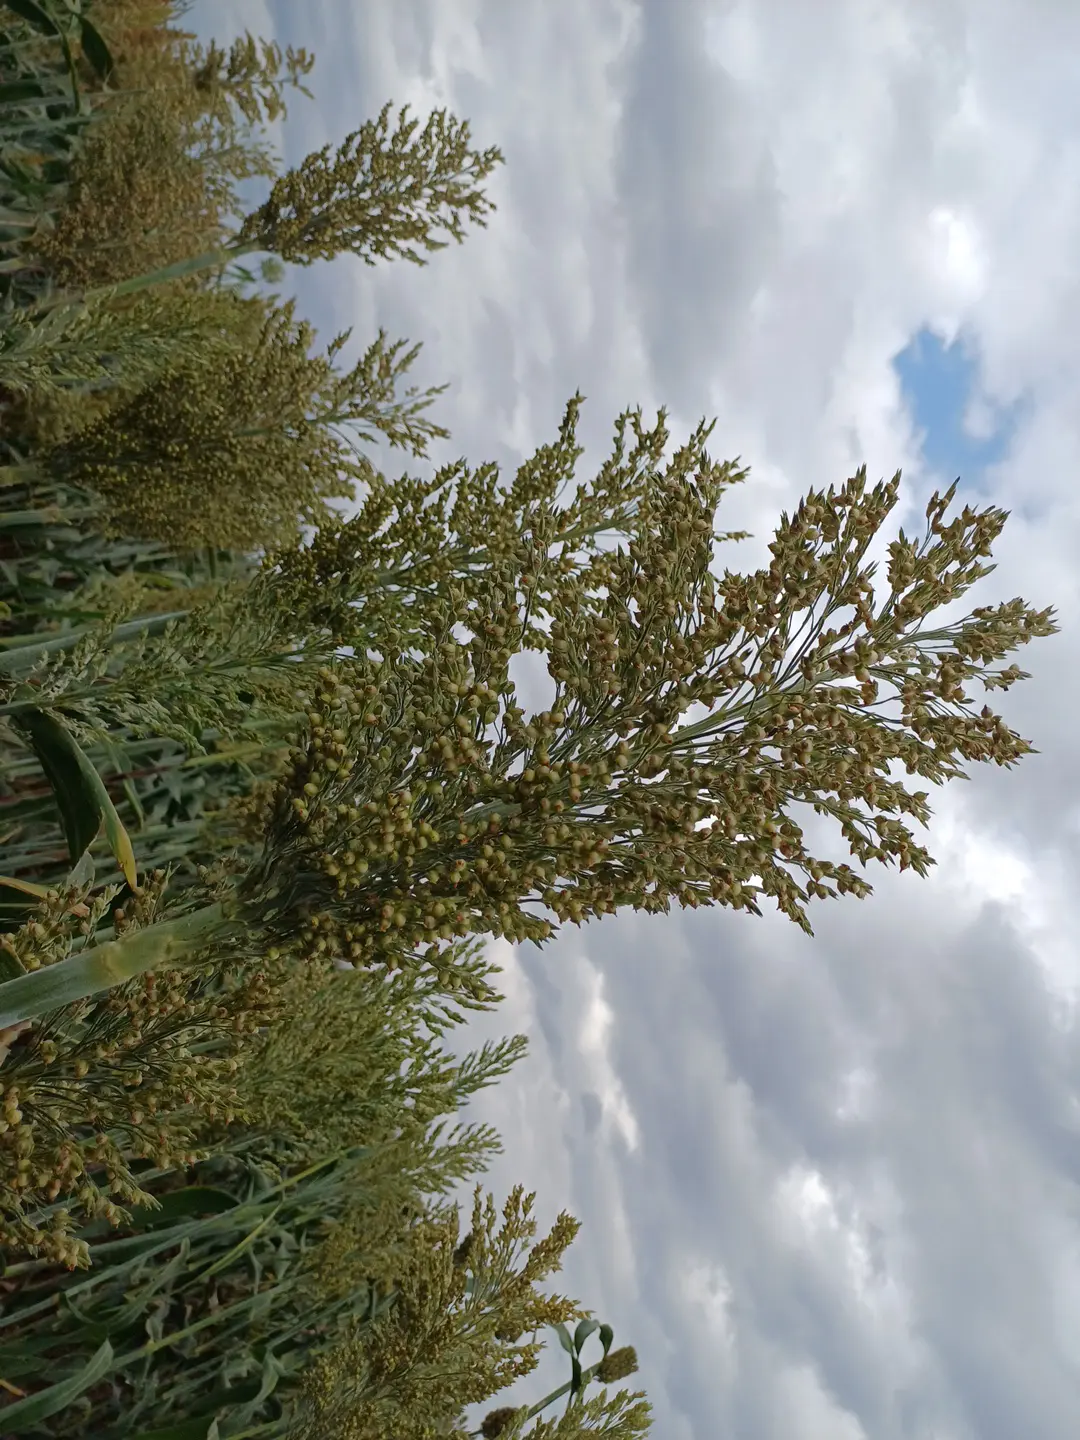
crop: sorghum
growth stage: filling grain
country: Kenya
